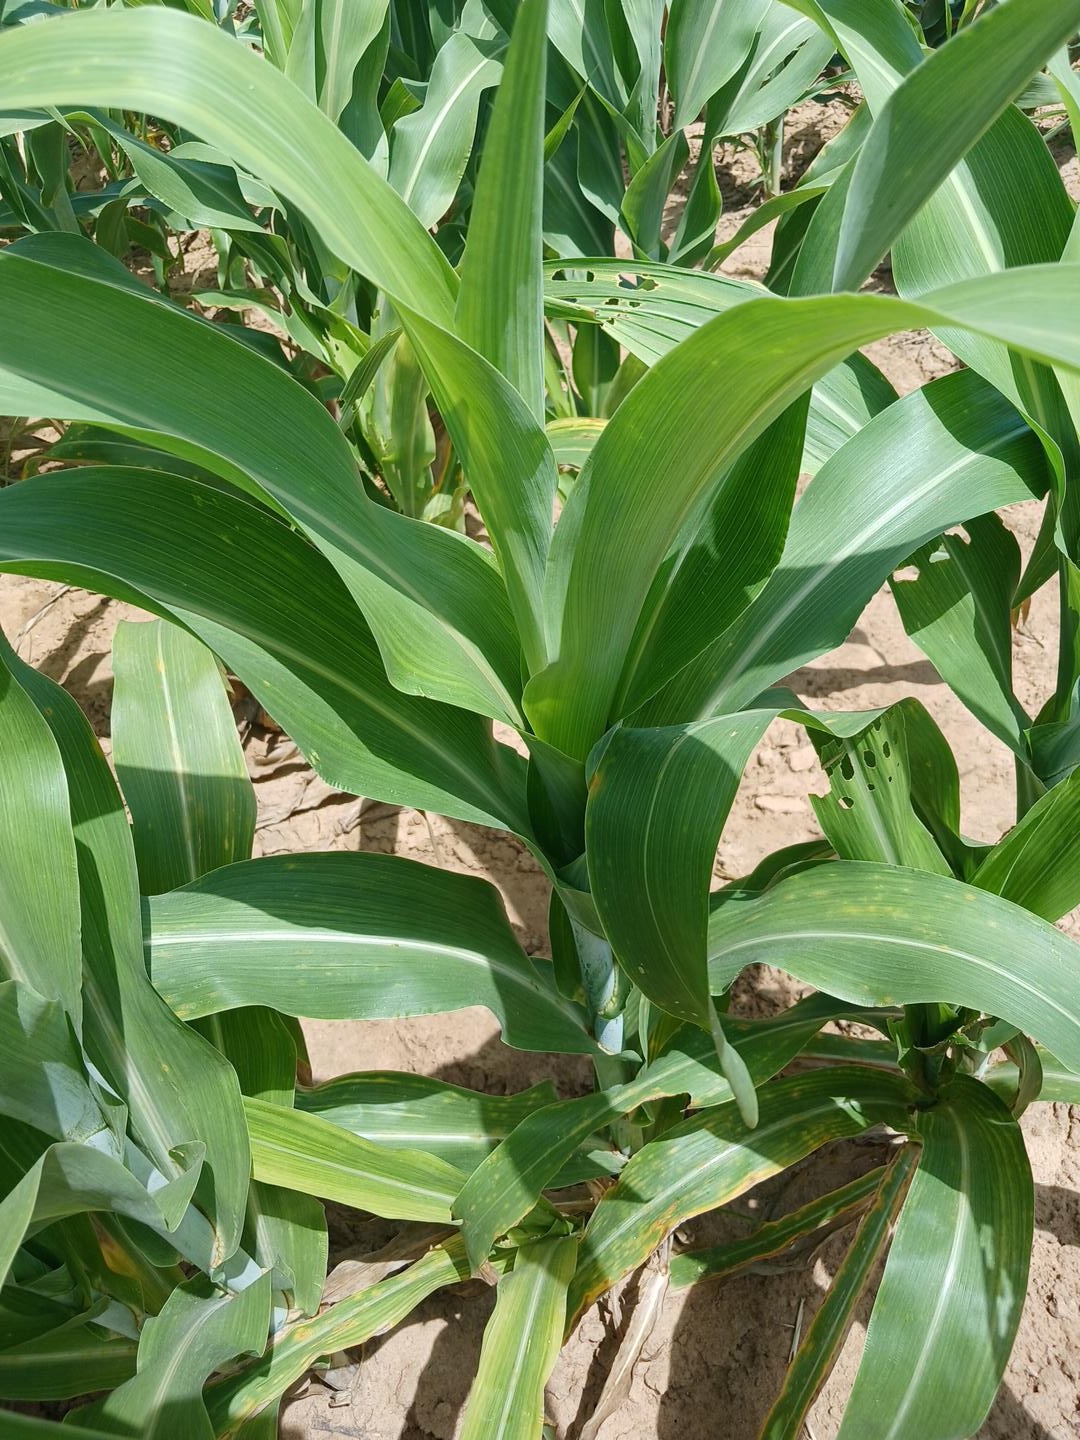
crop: sorghum
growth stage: vegetative
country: Senegal
